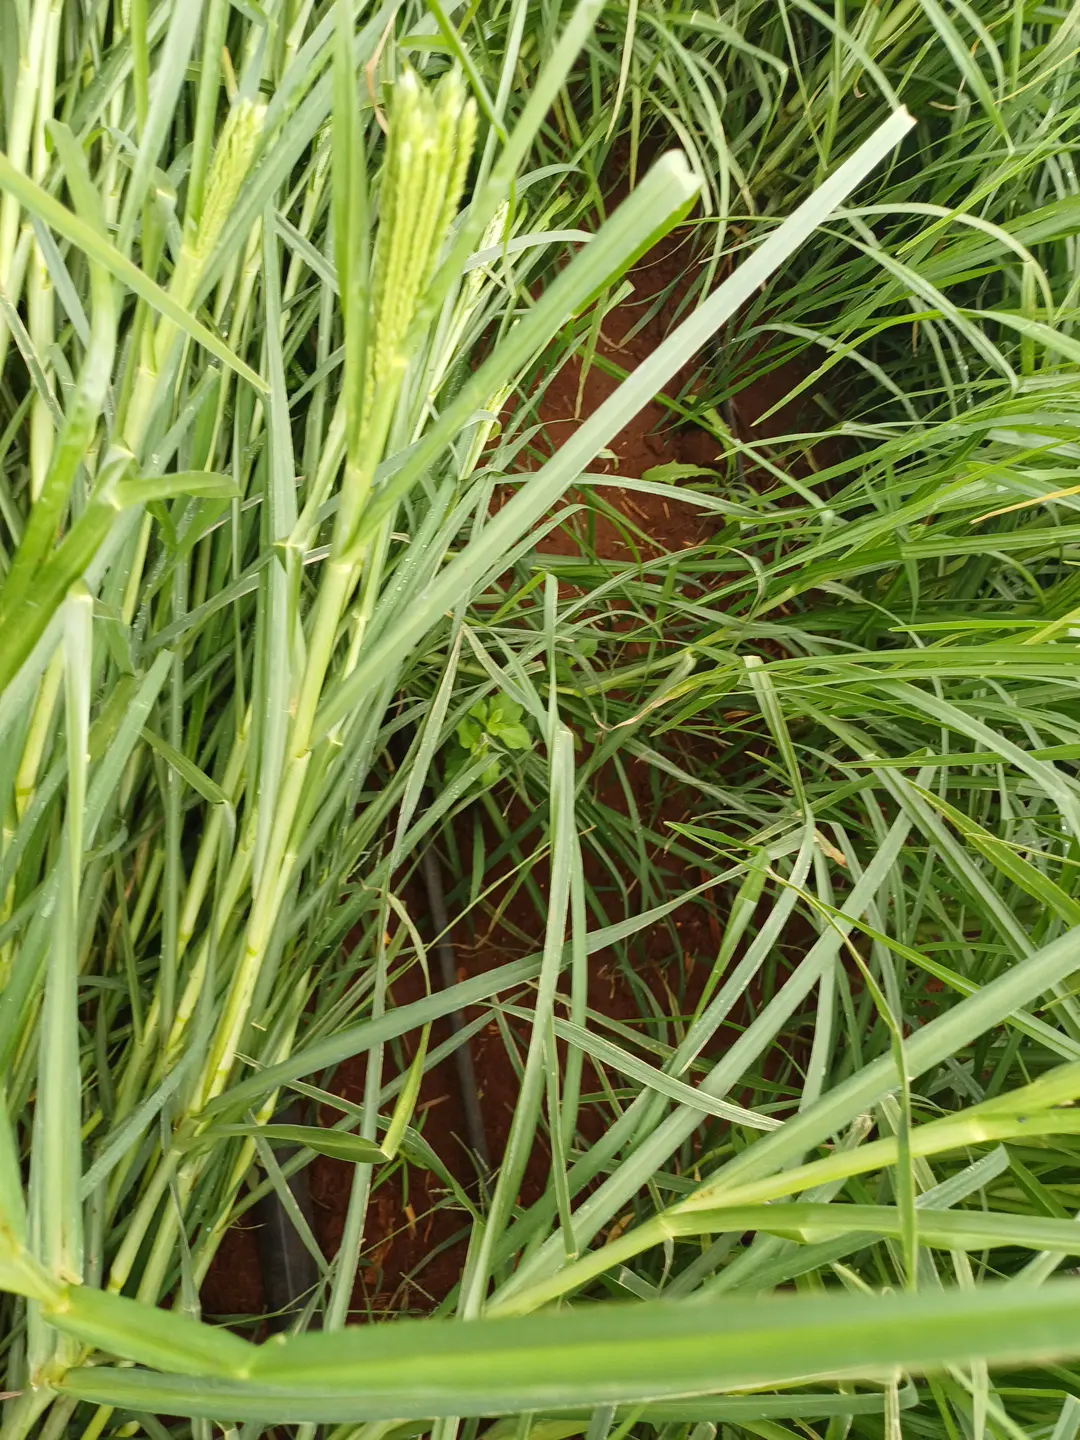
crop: finger millet
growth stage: heading tuber
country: Kenya
